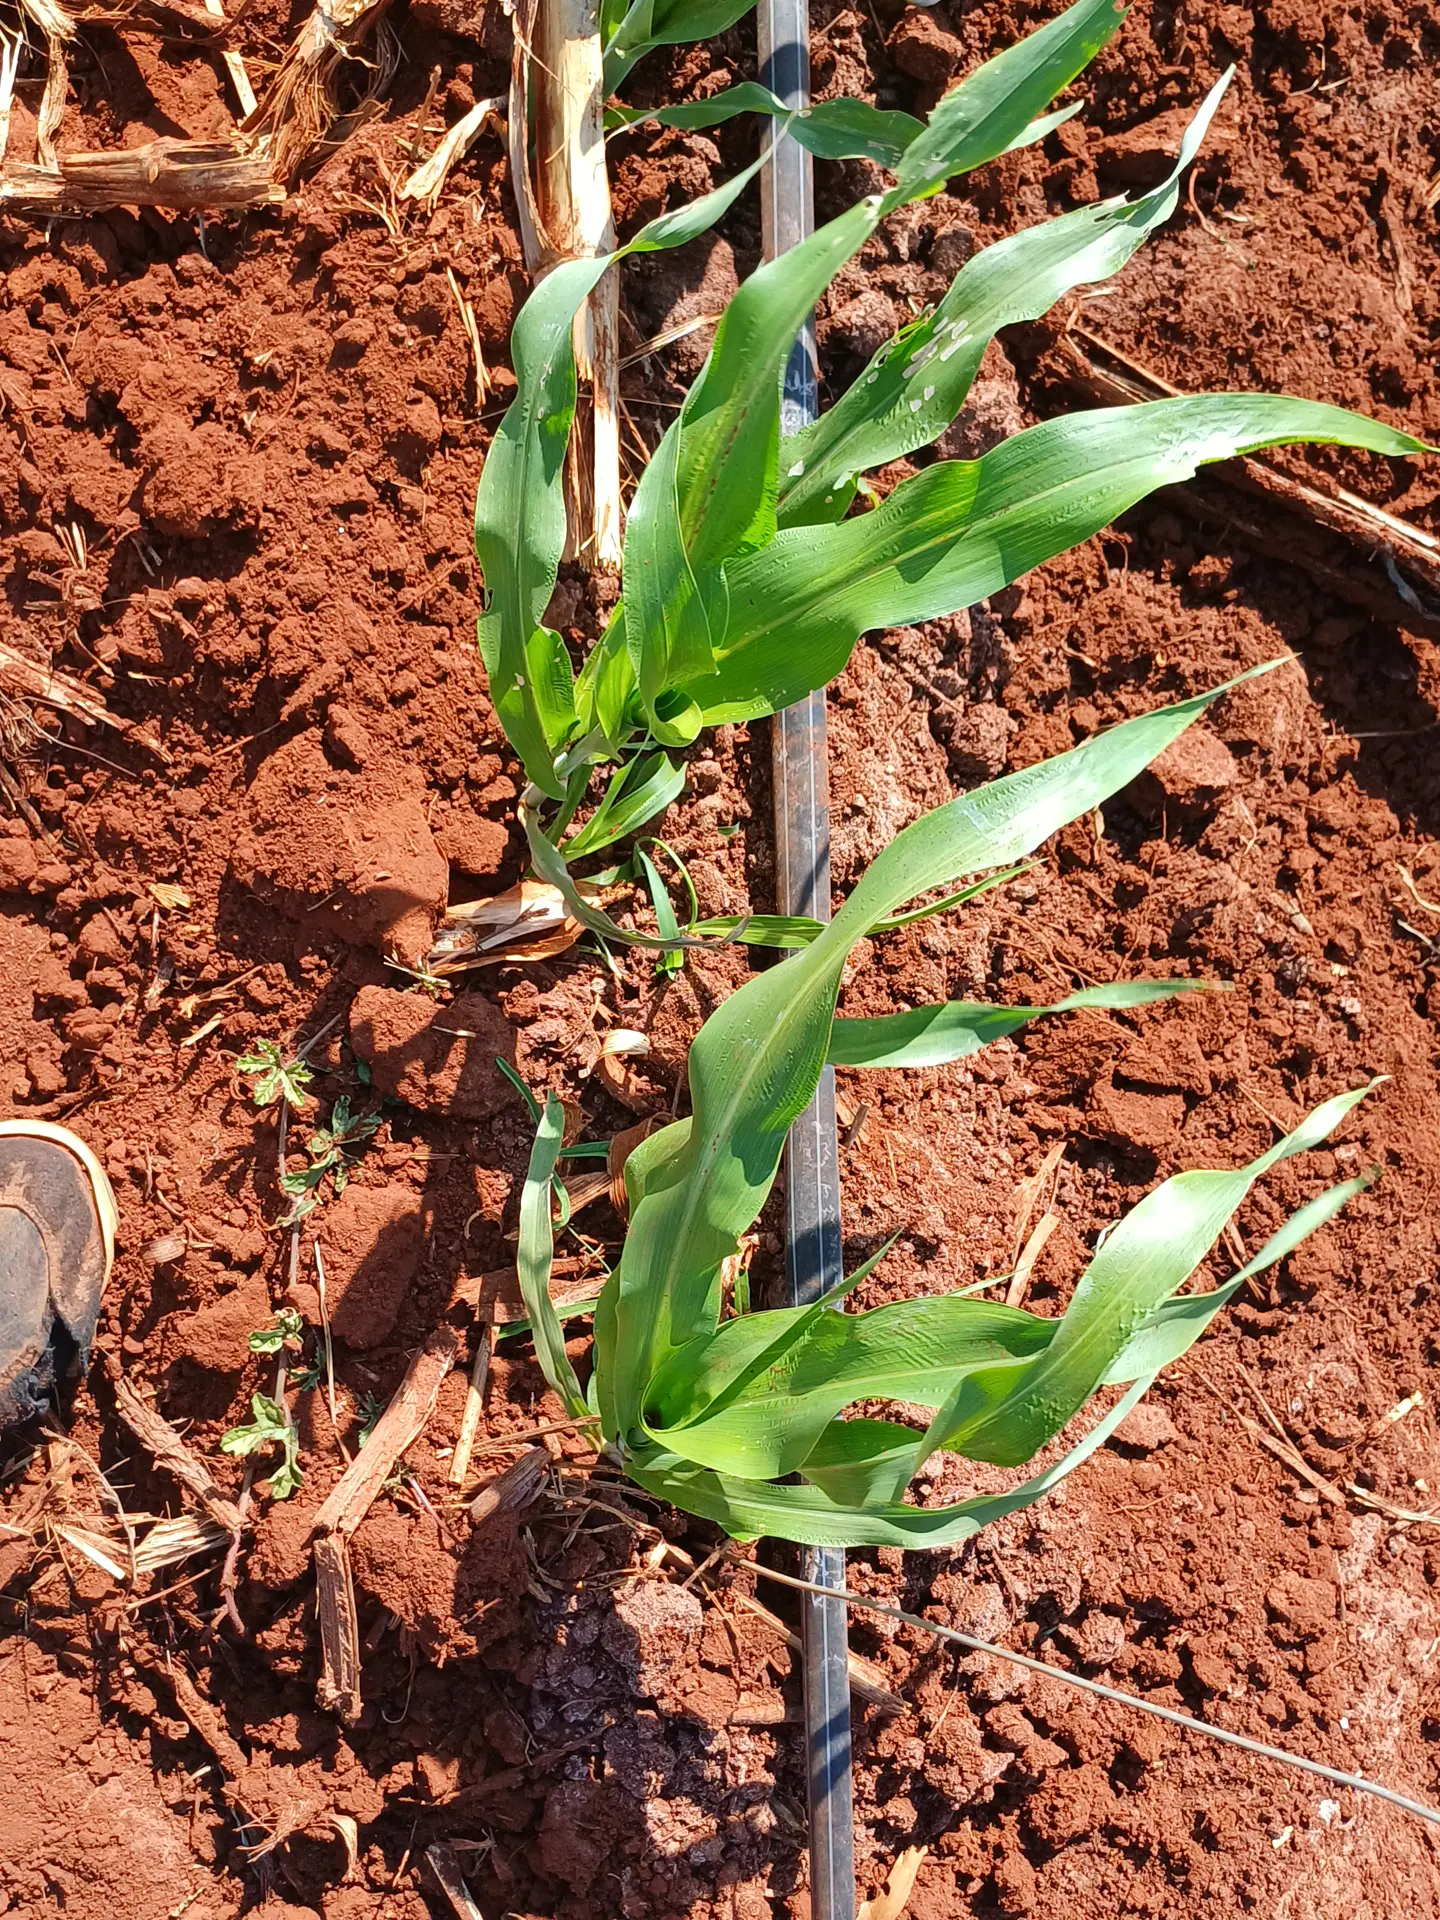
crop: sorghum
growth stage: vegetative
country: Kenya
